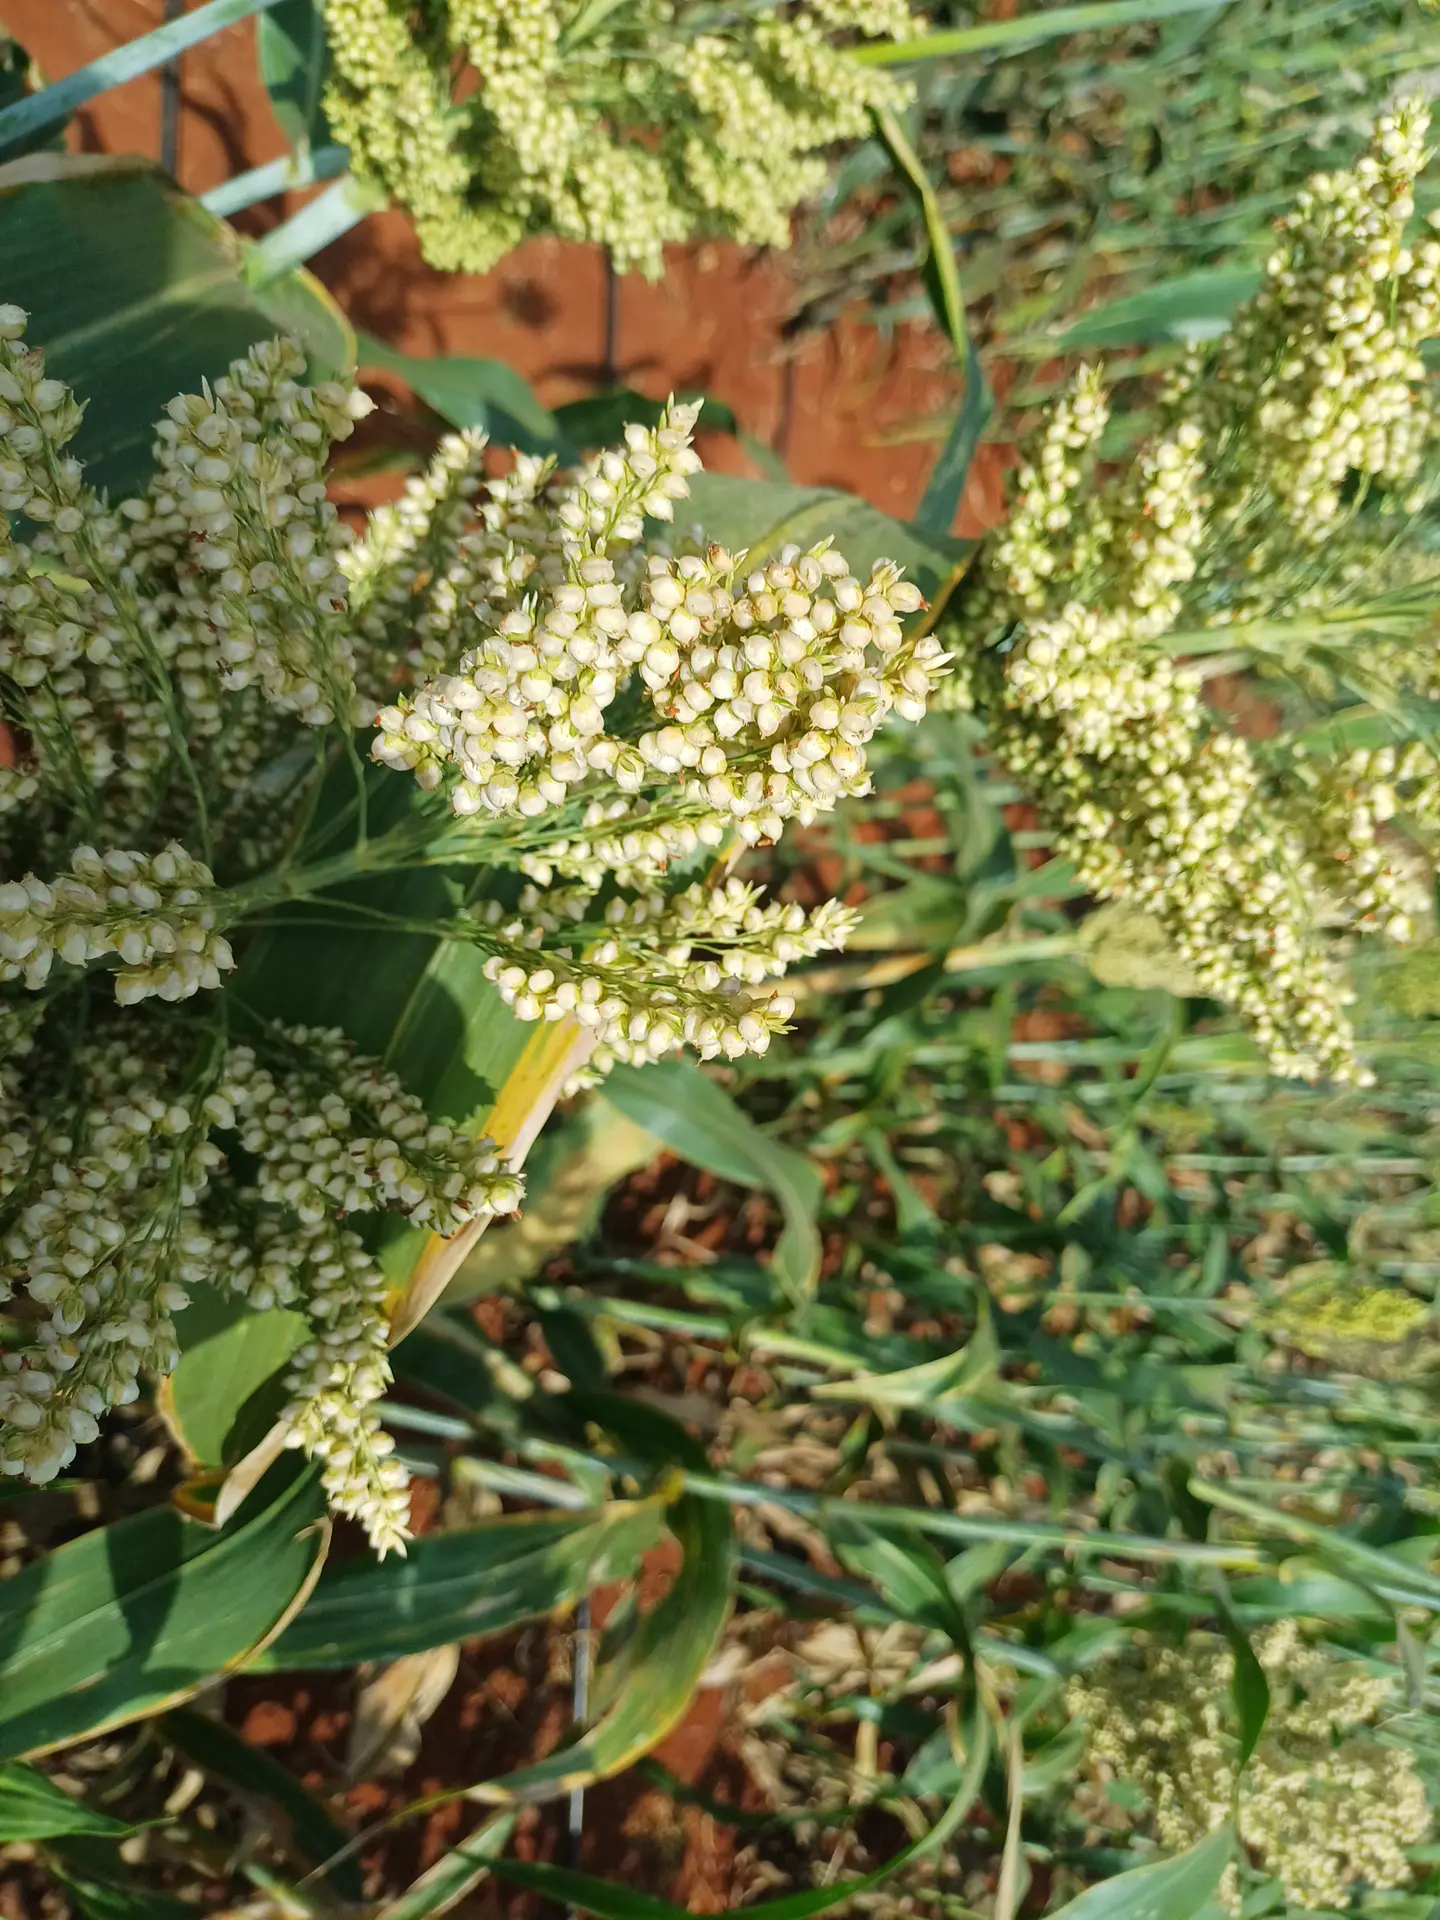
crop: sorghum
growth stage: filling grain
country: Kenya
